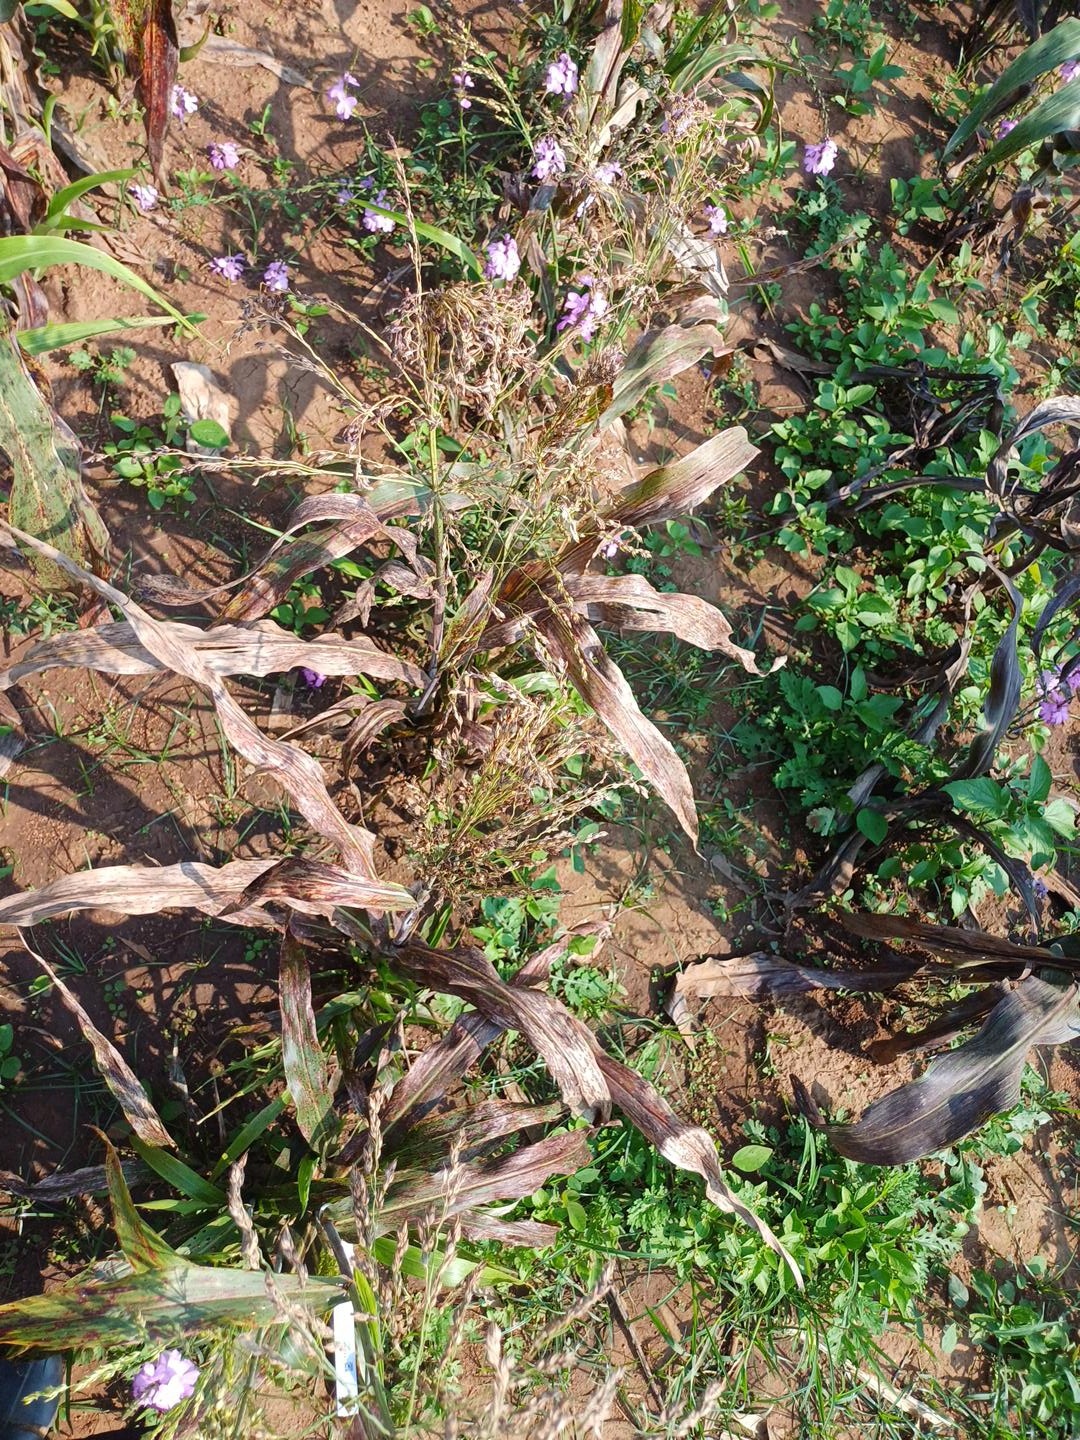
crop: sorghum
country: Kenya
